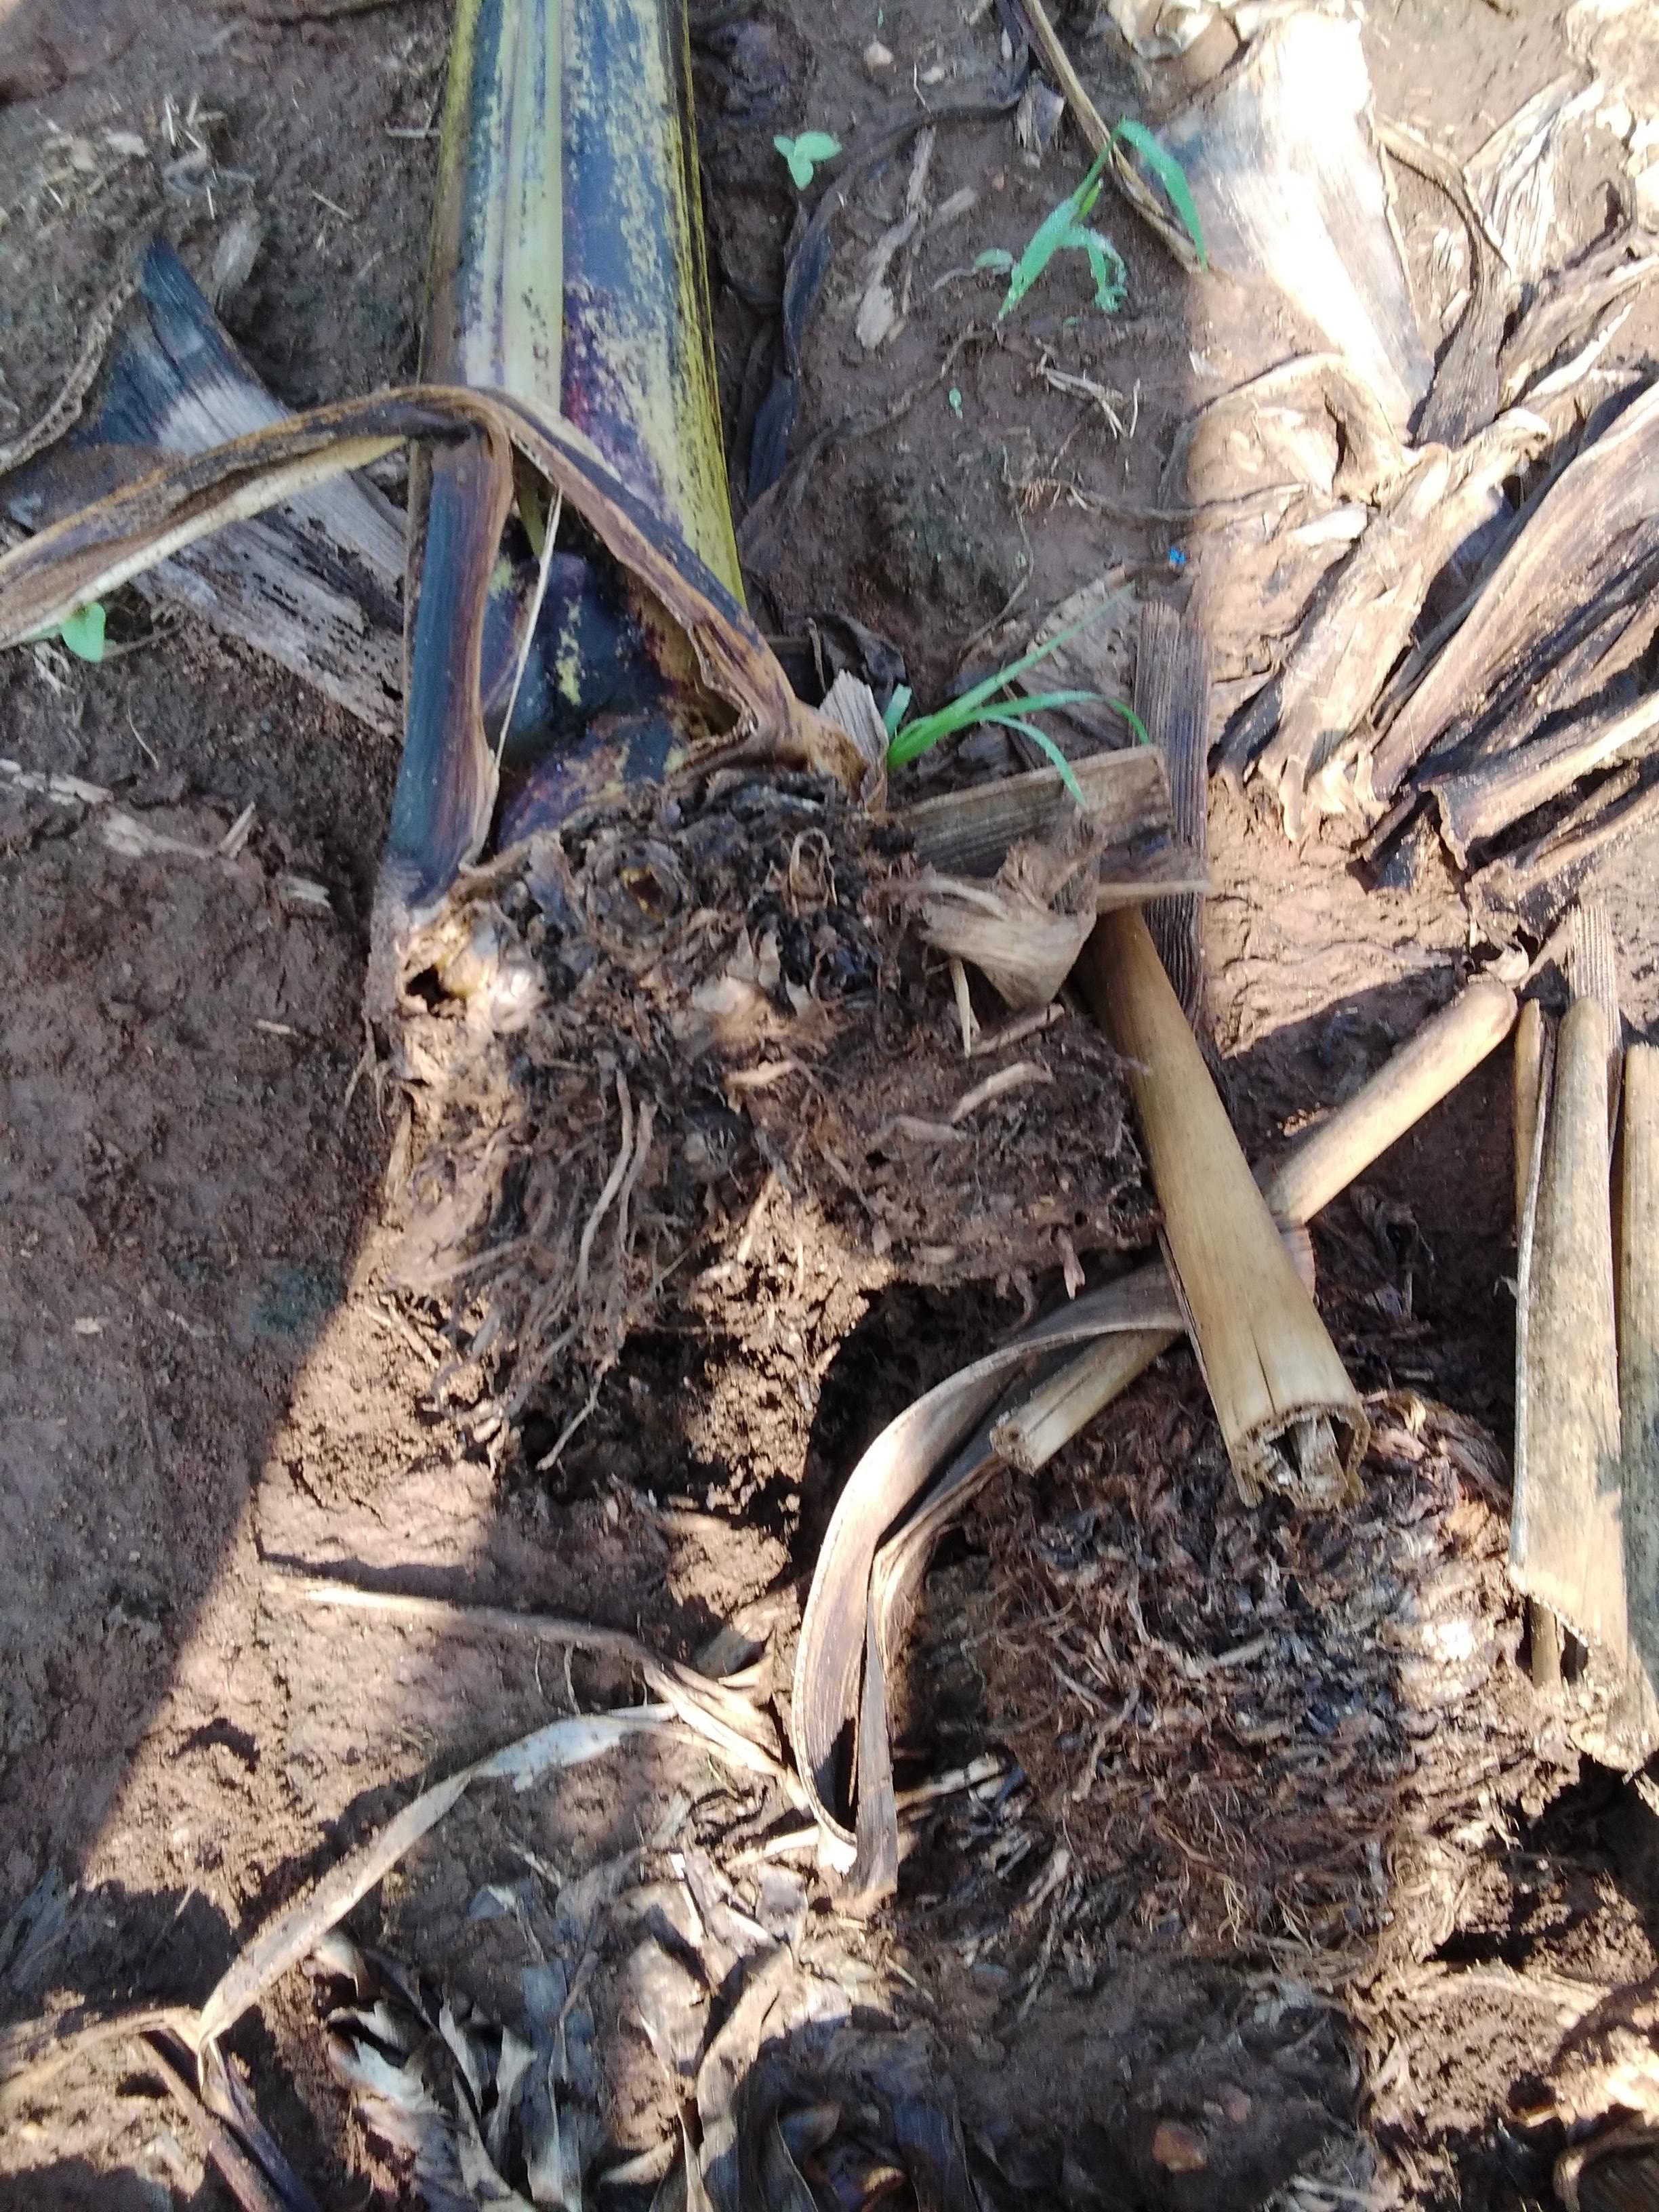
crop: banana
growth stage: vegetative
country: Tanzania
